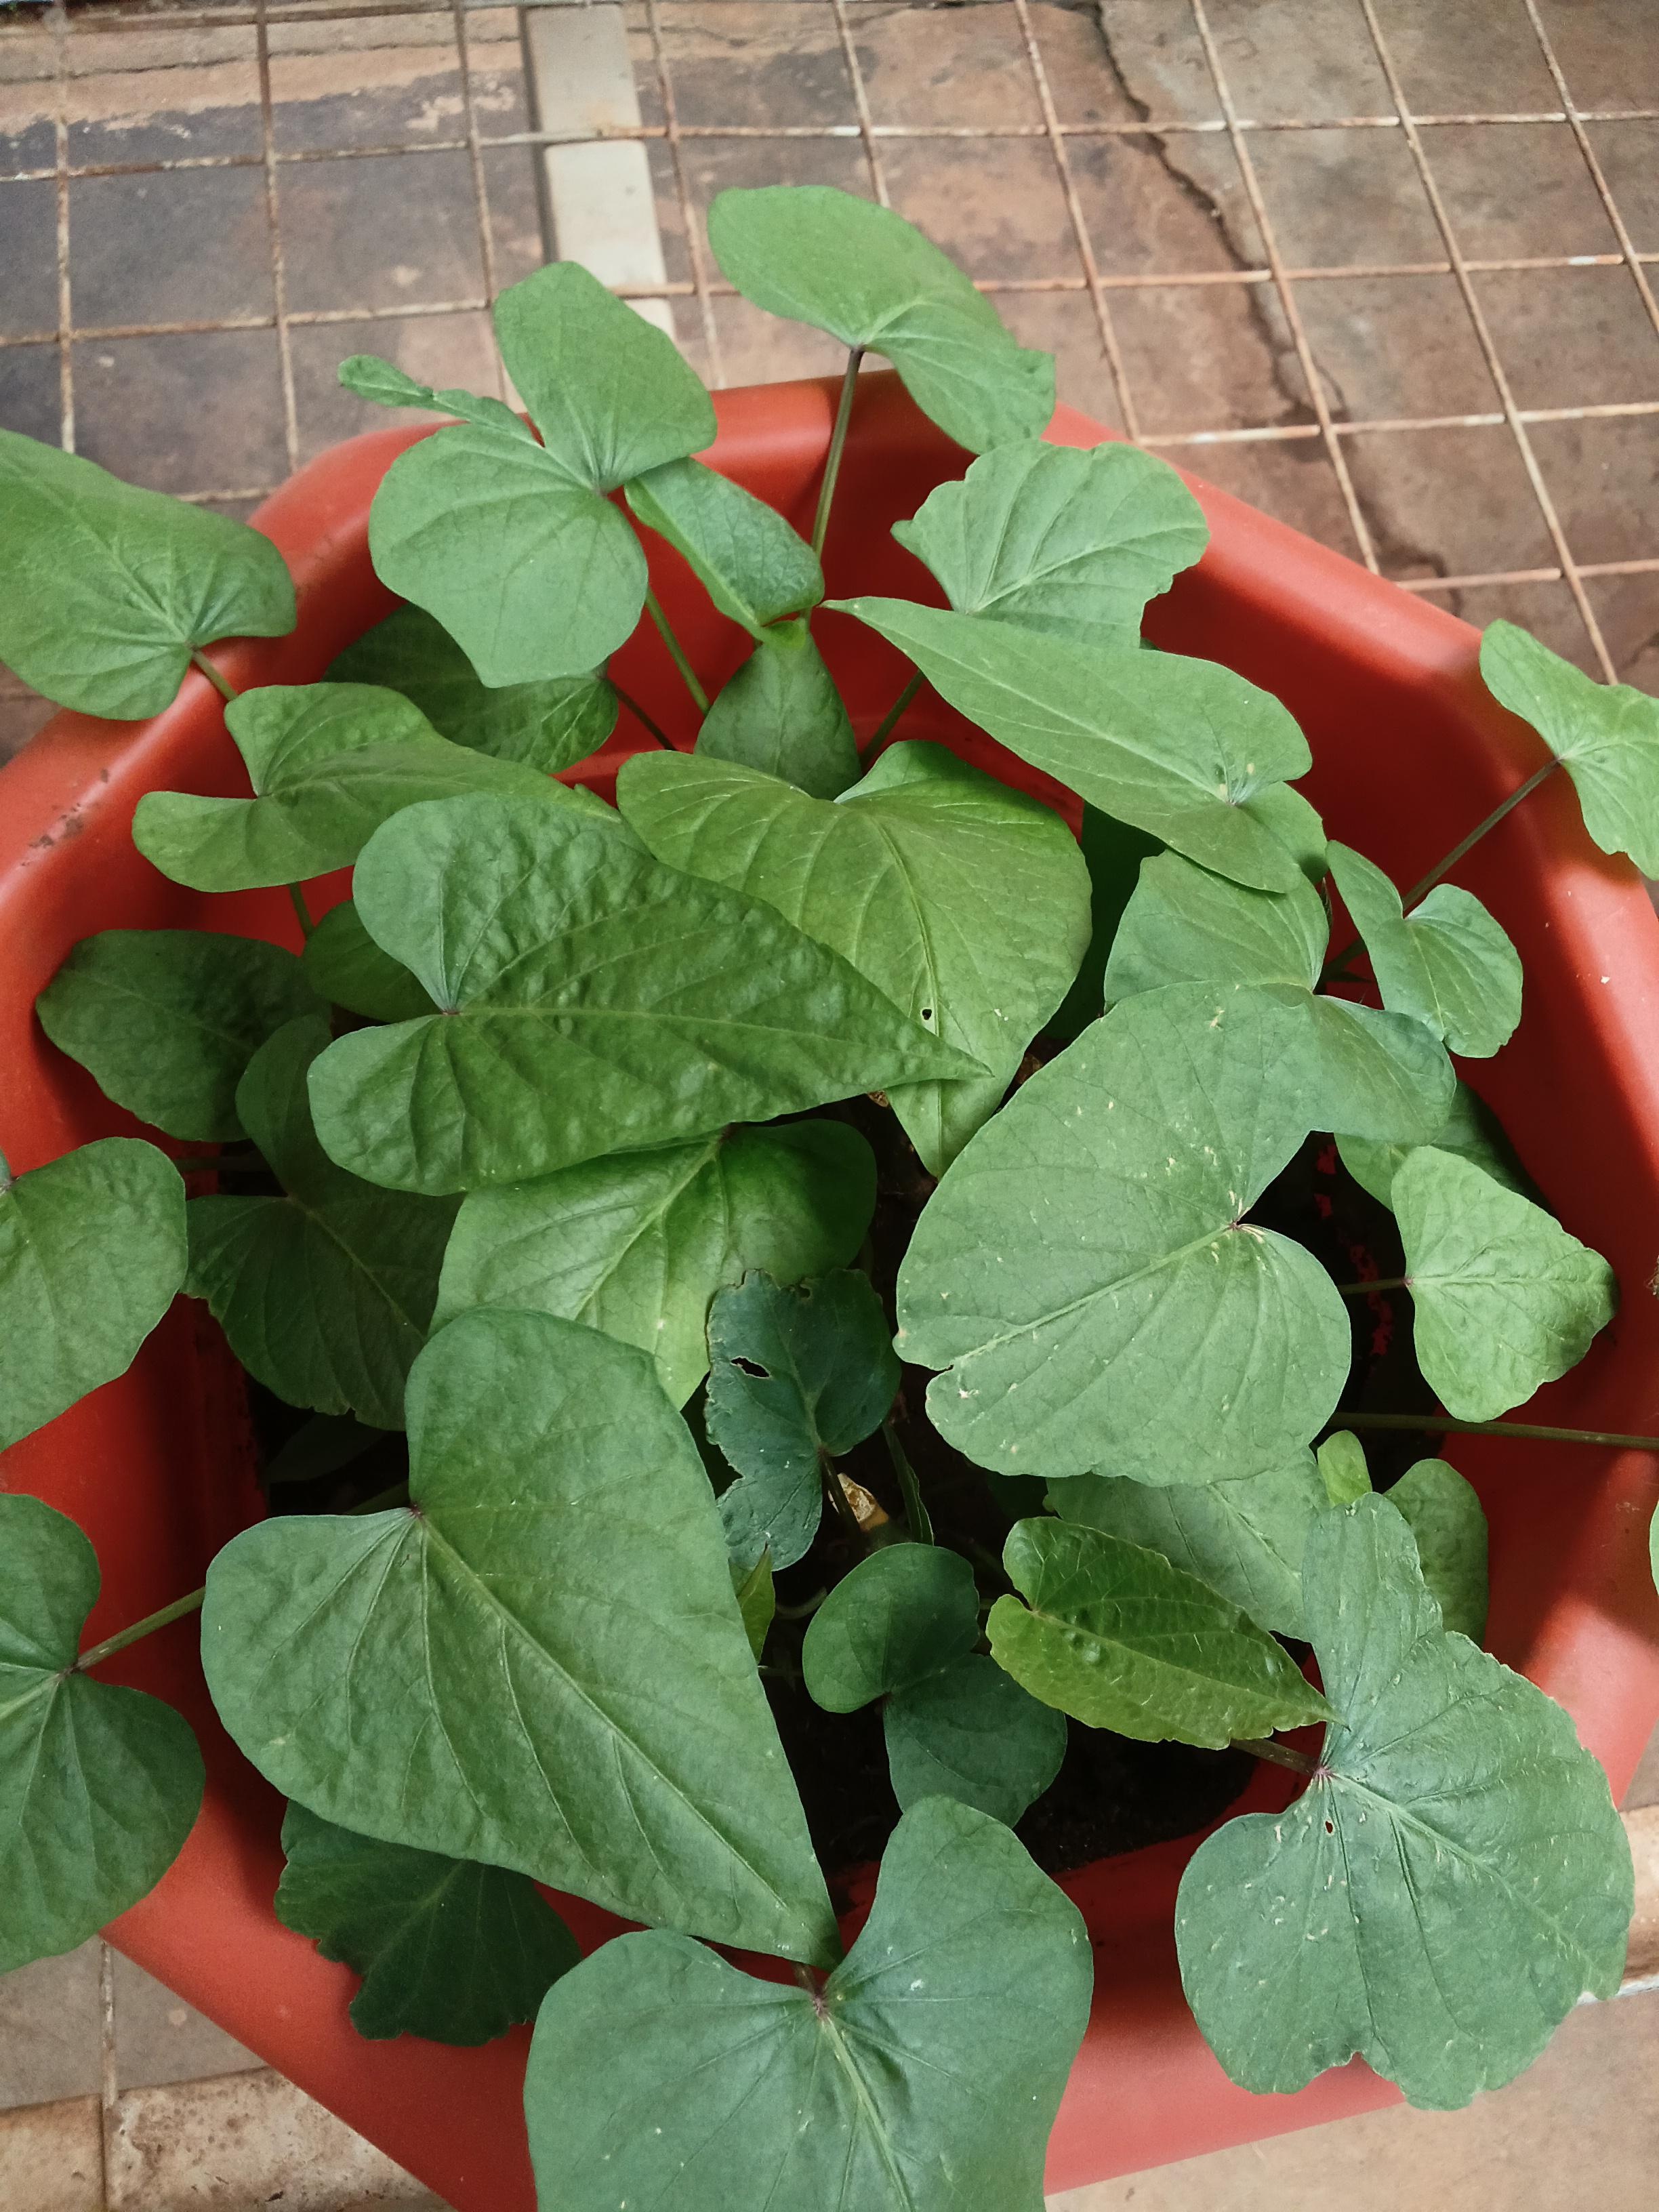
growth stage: vegetative
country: Kenya
